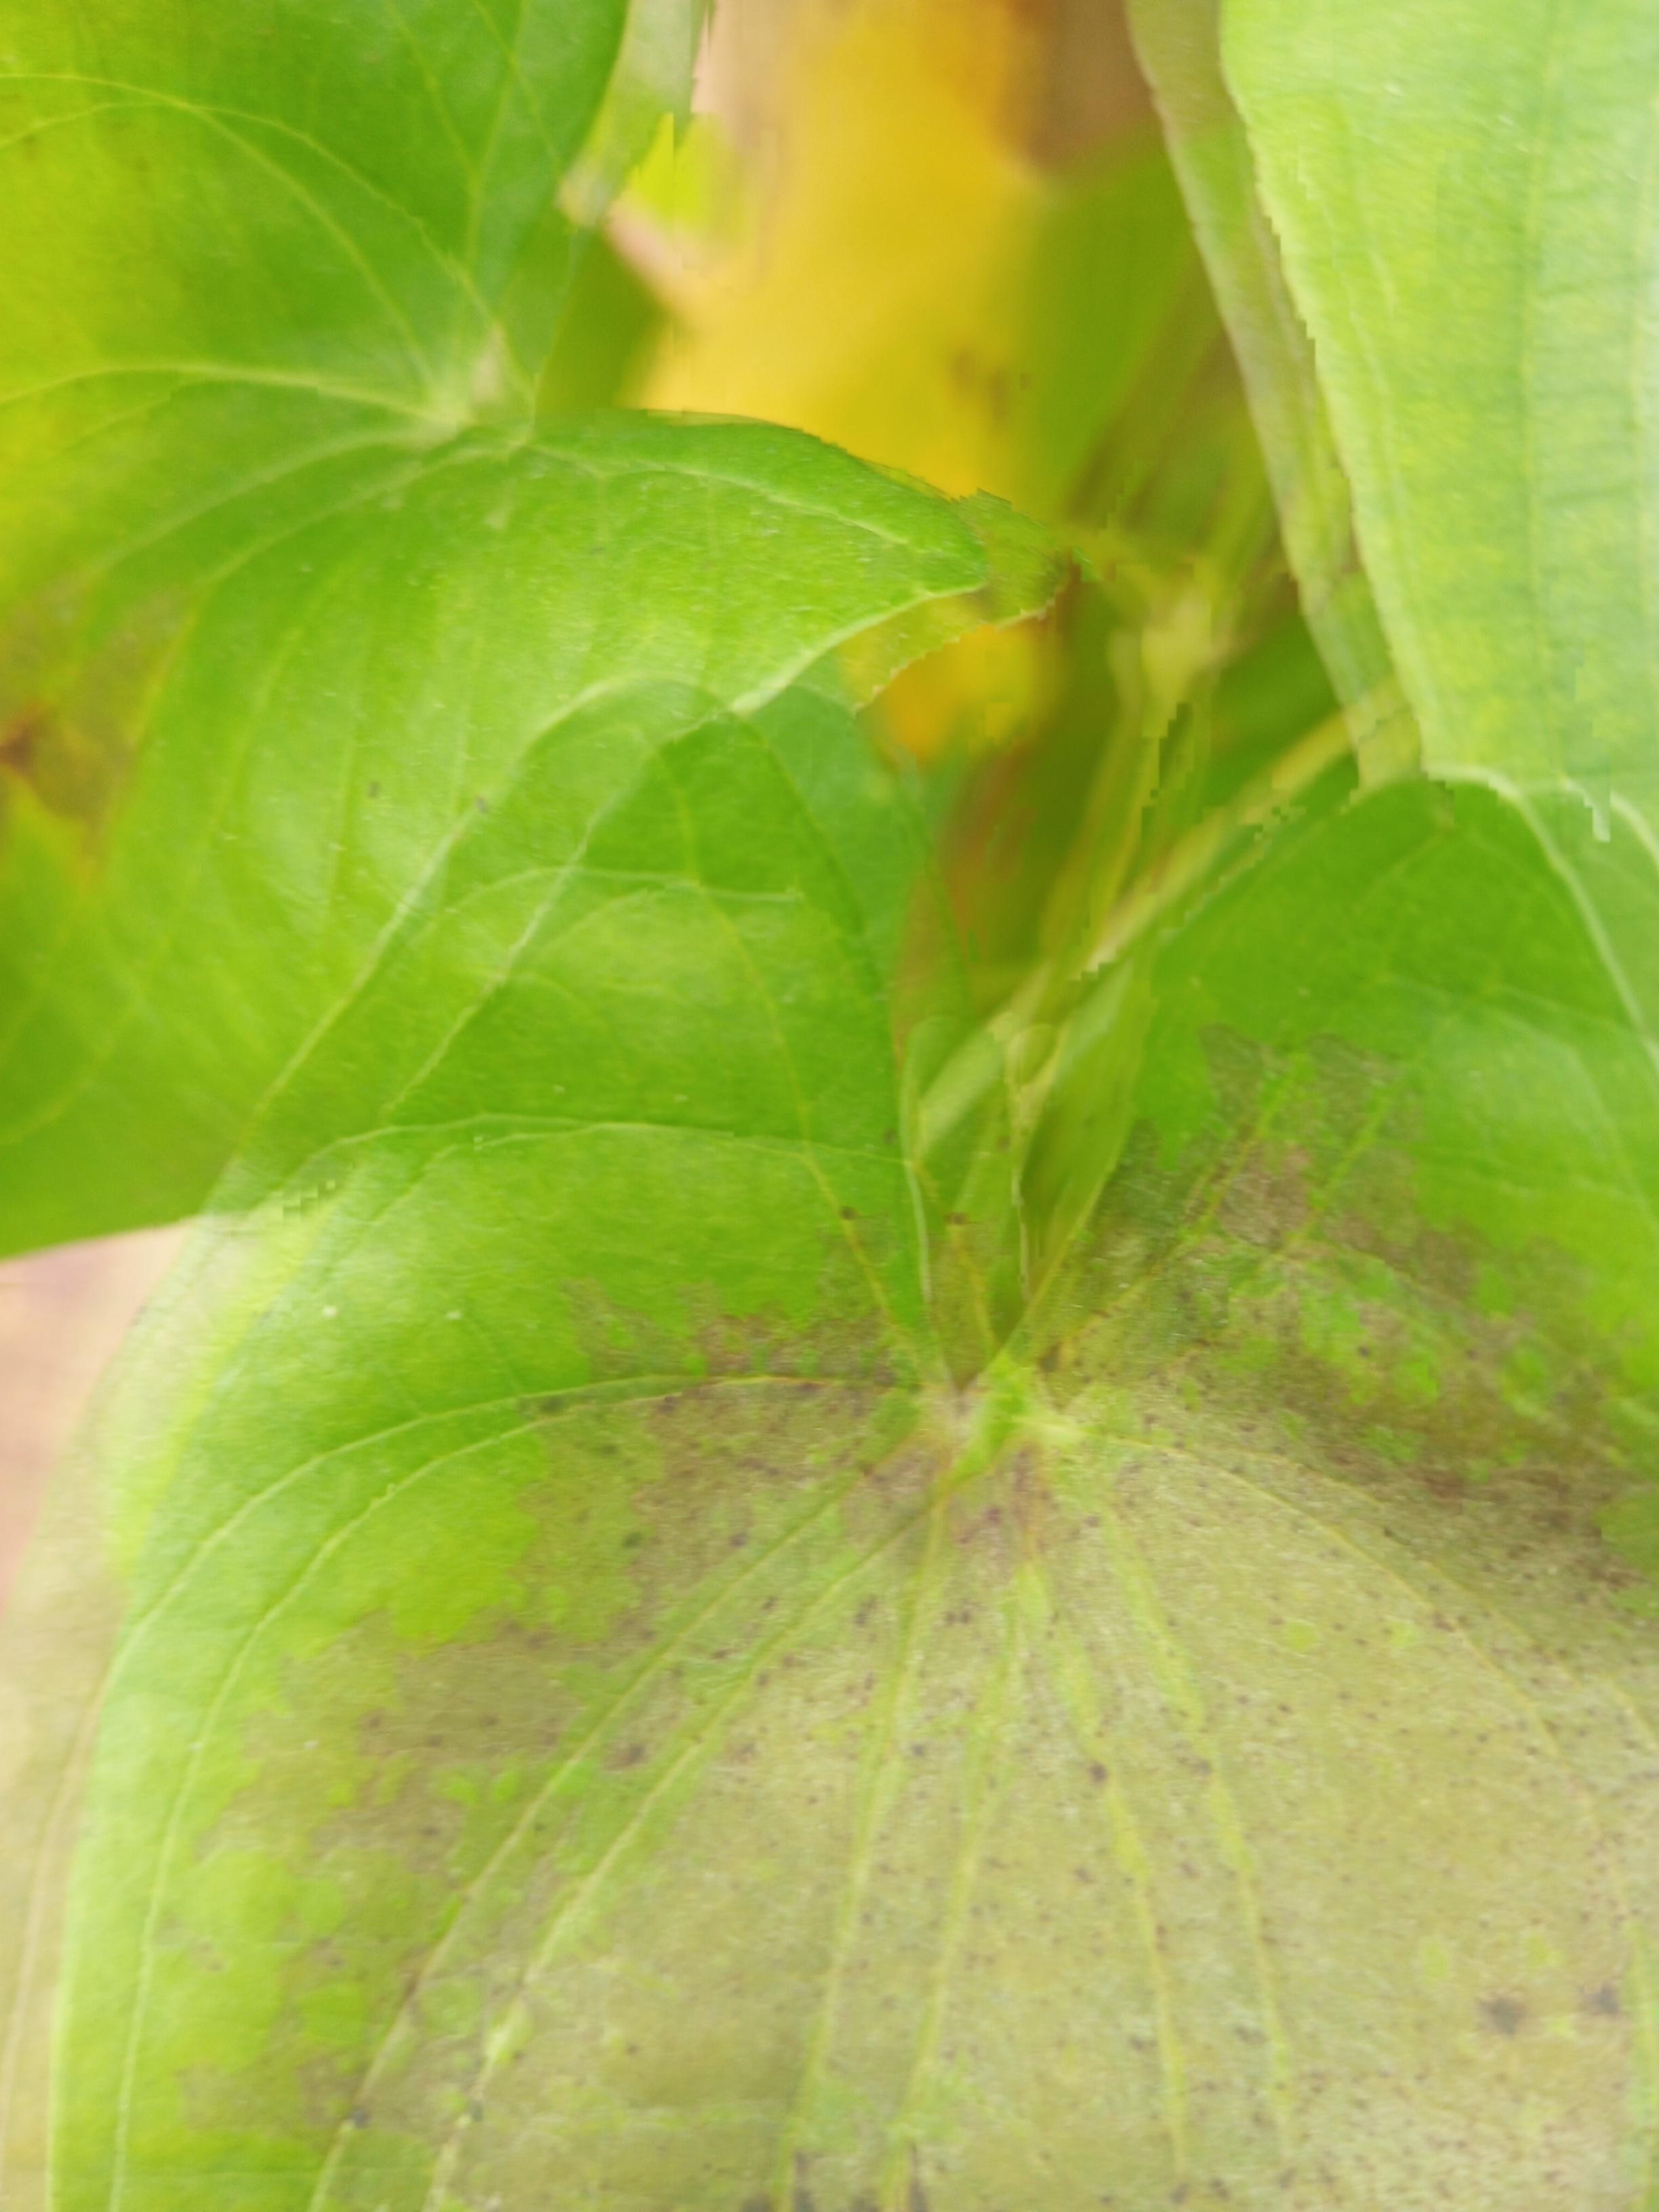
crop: yam
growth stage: maturity
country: Nigeria
